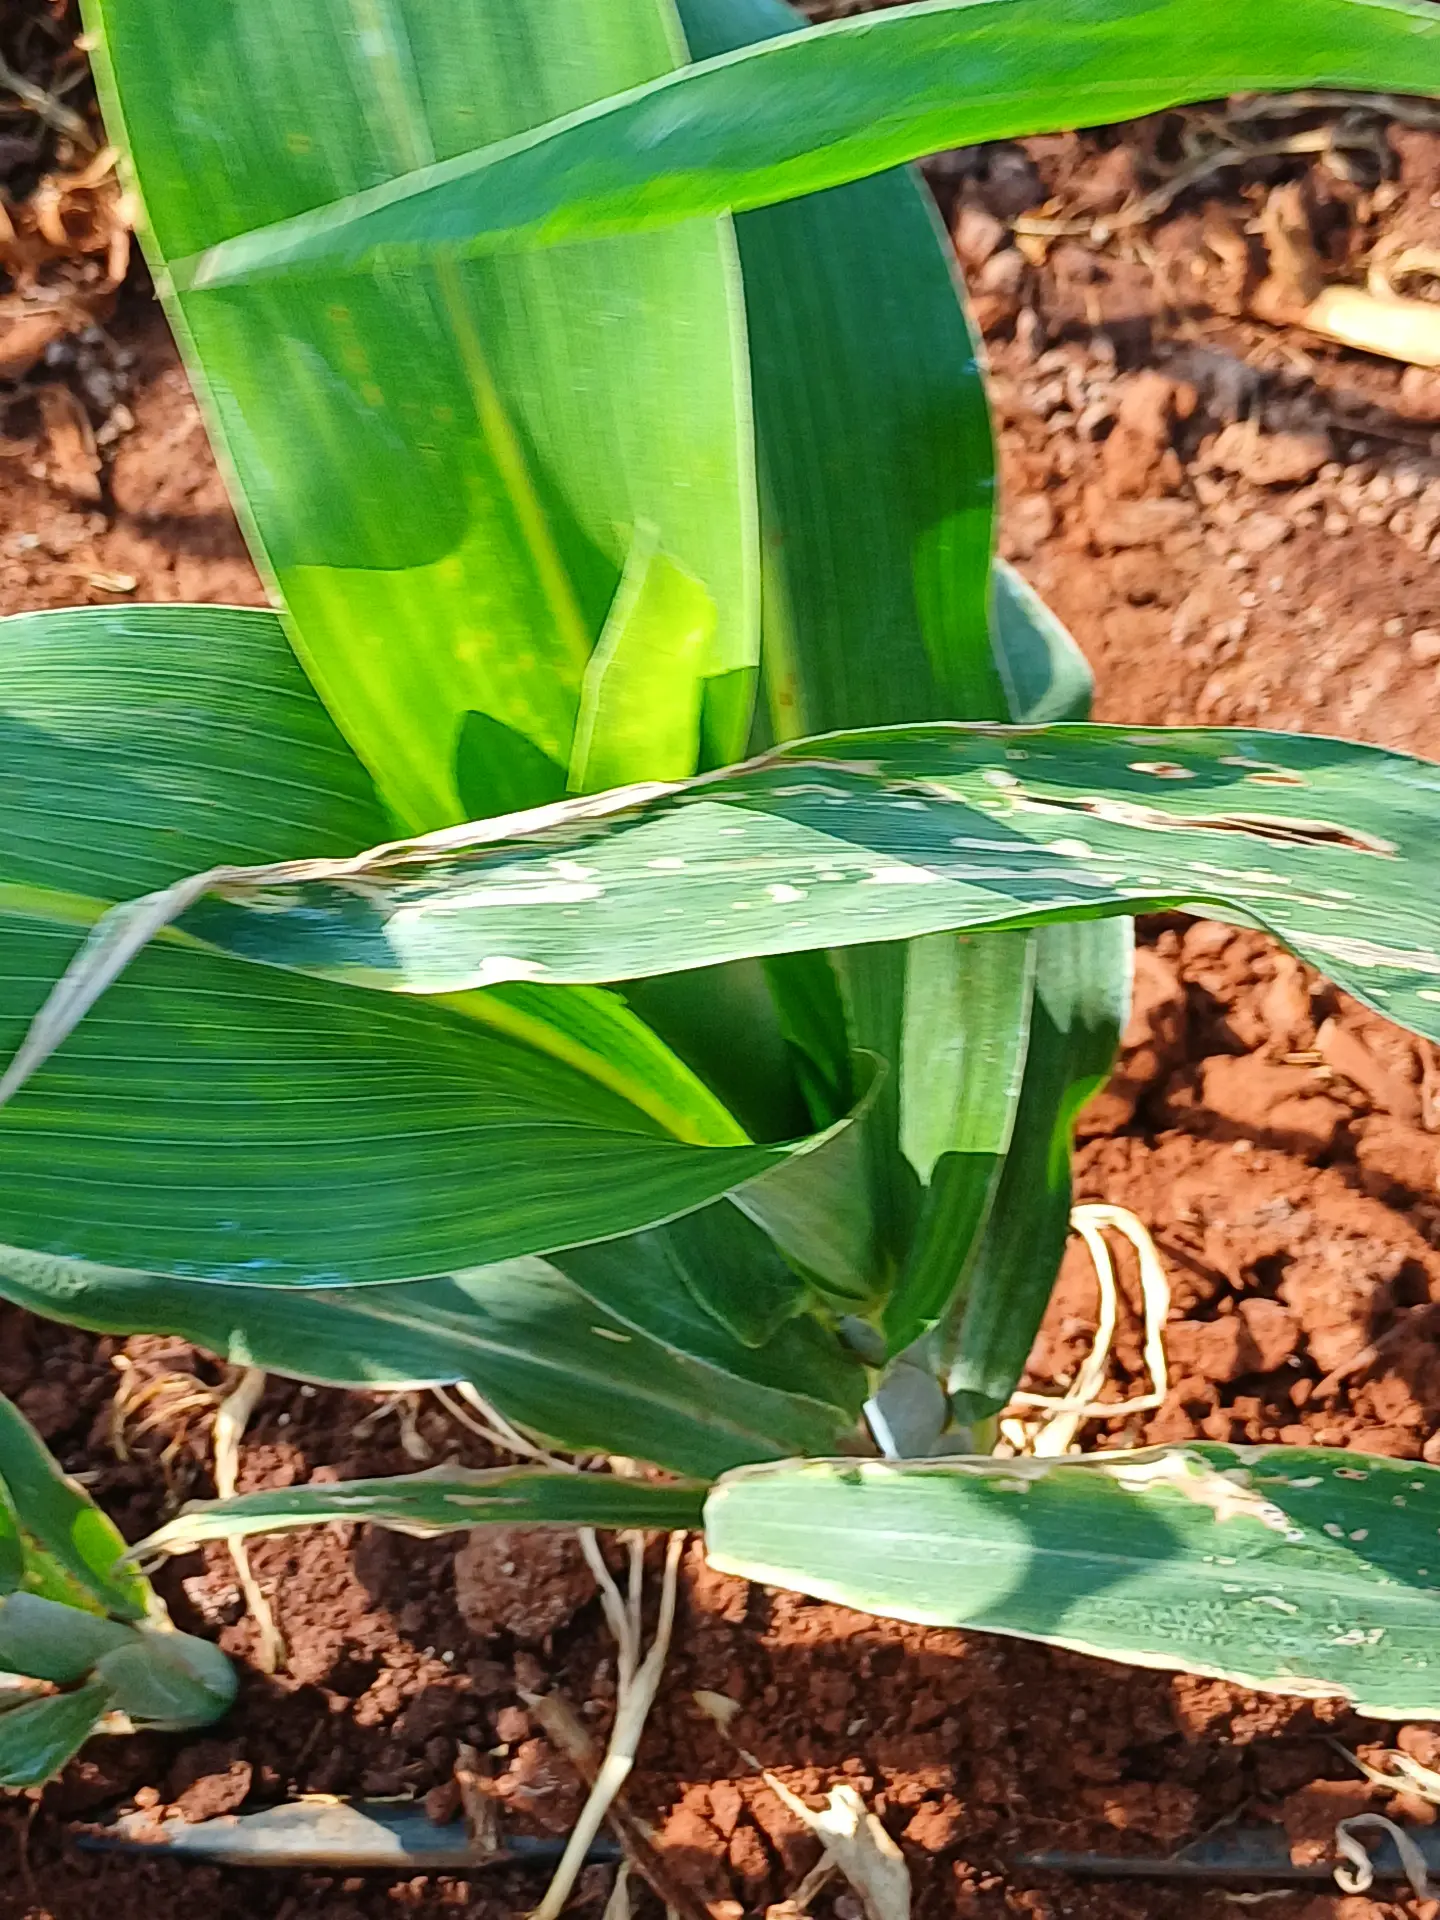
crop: sorghum
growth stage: vegetative
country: Kenya
